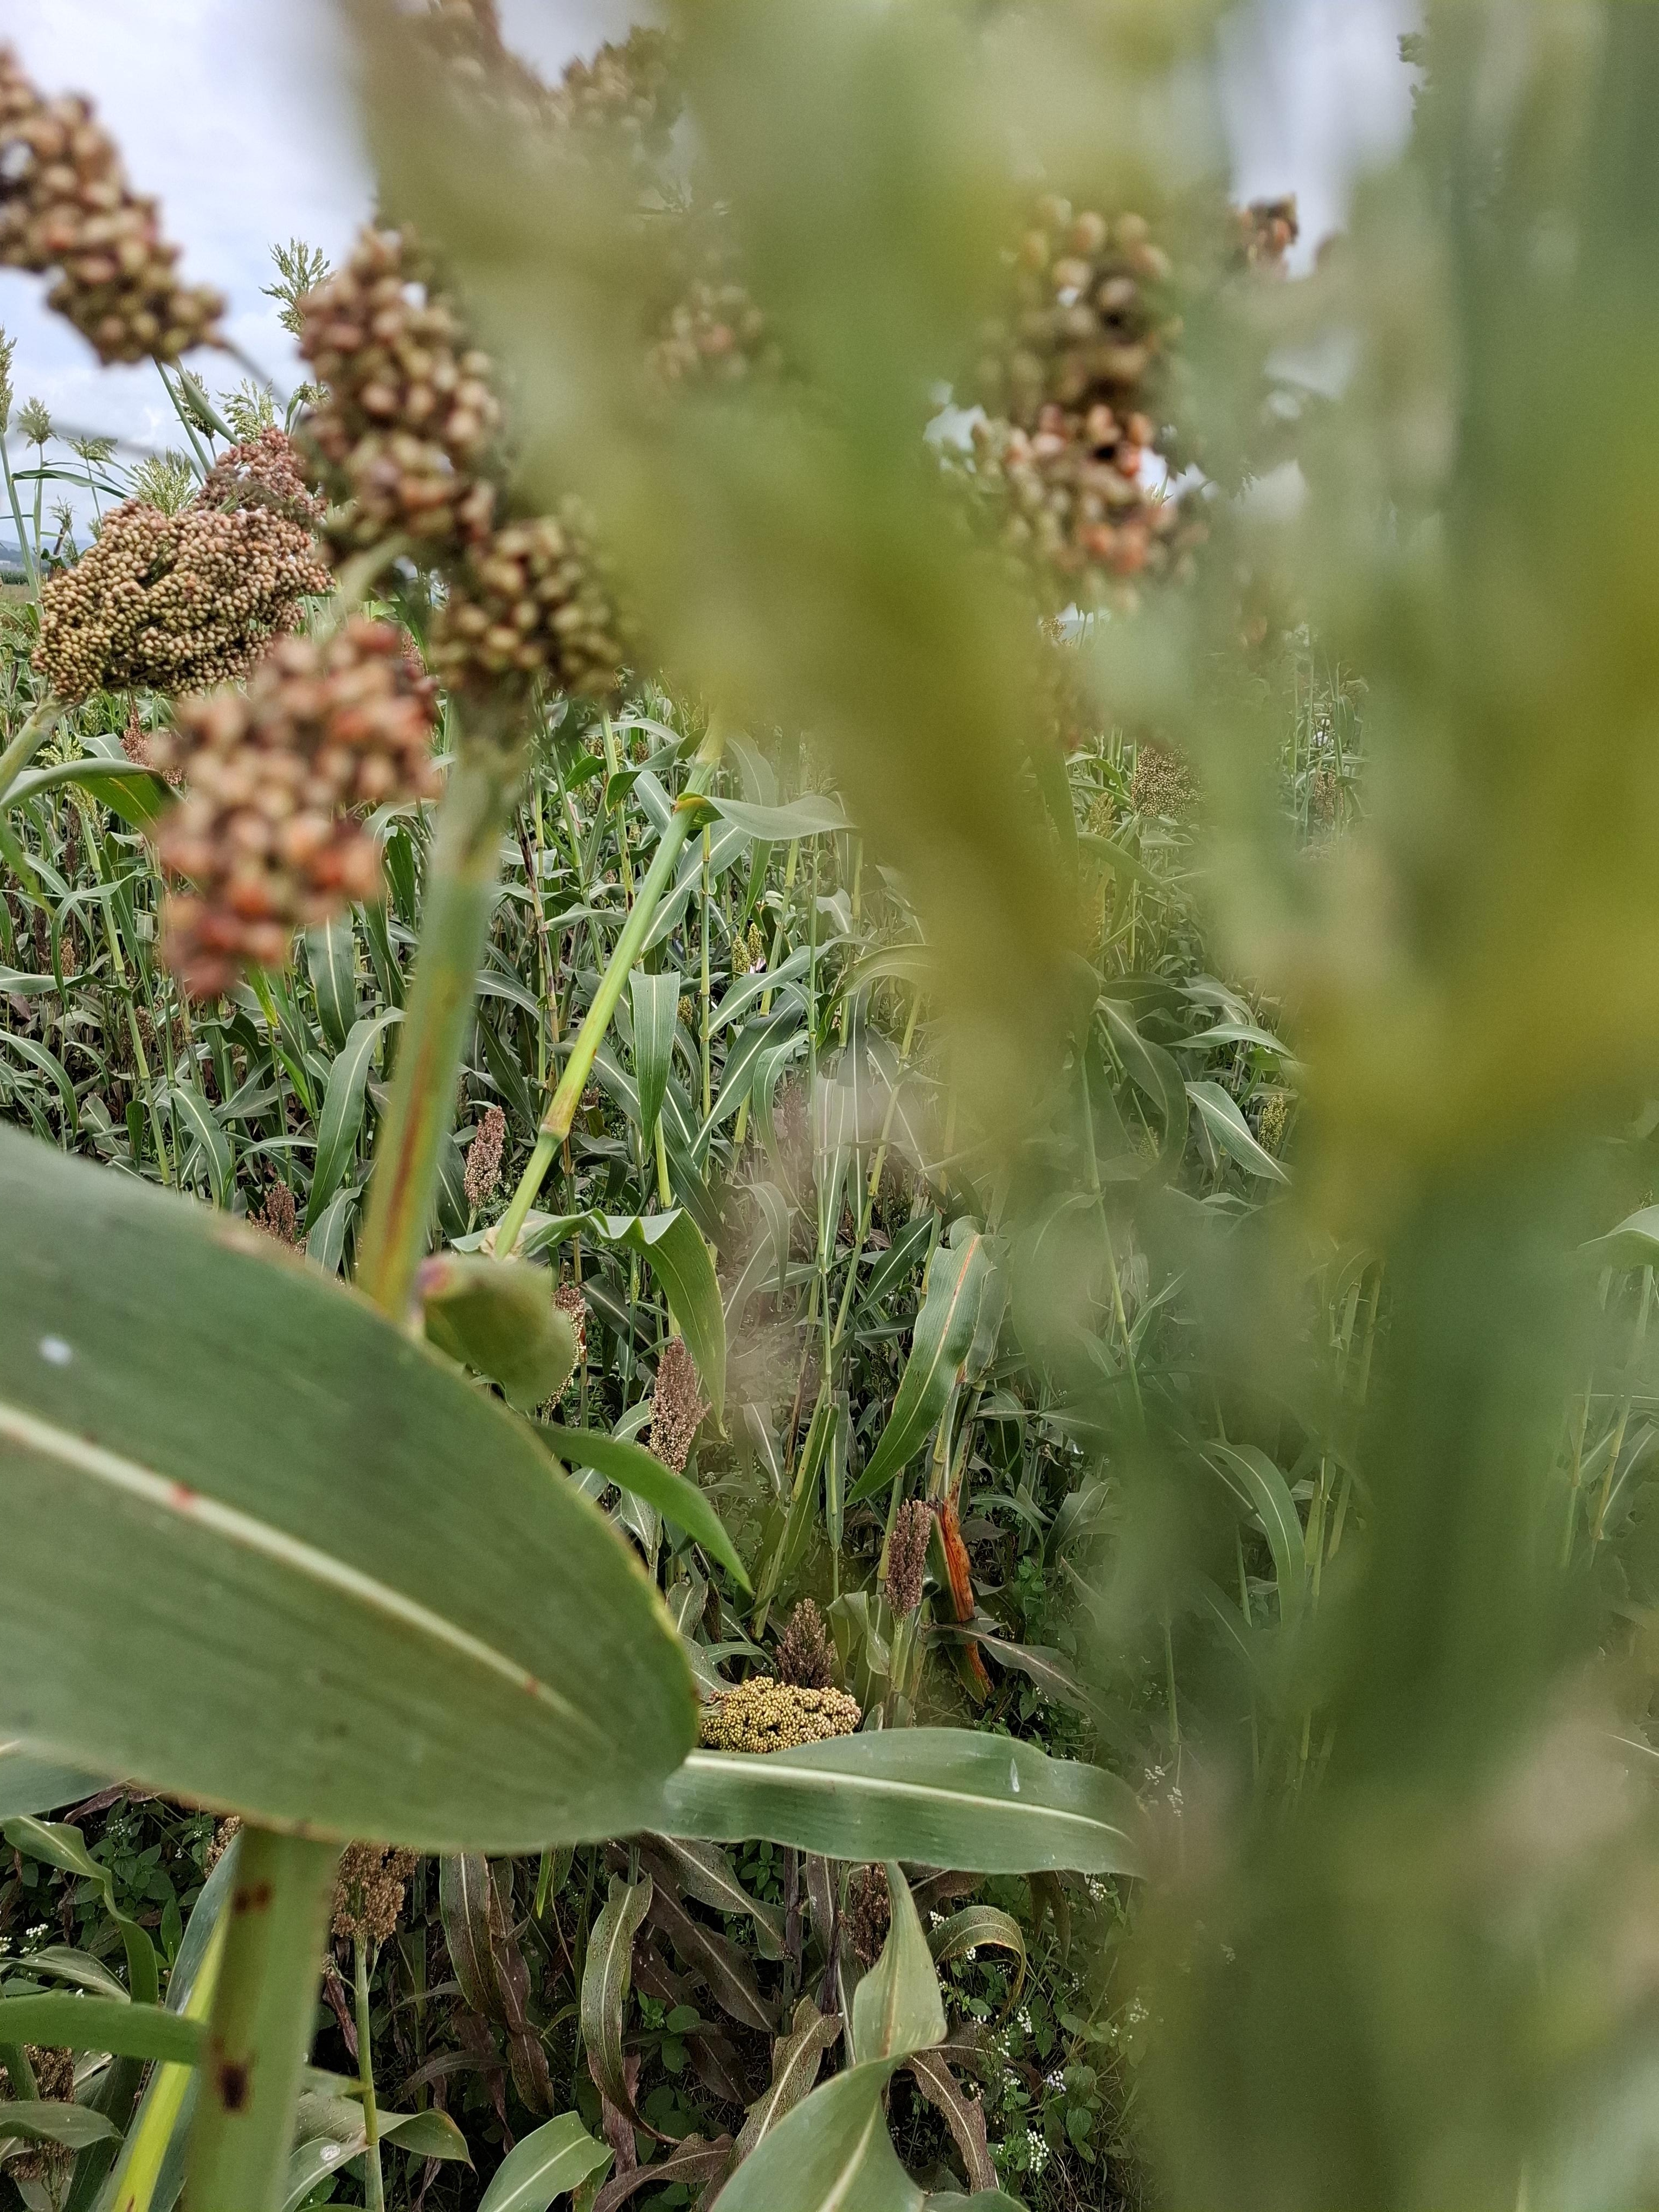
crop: sorghum
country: Tanzania
